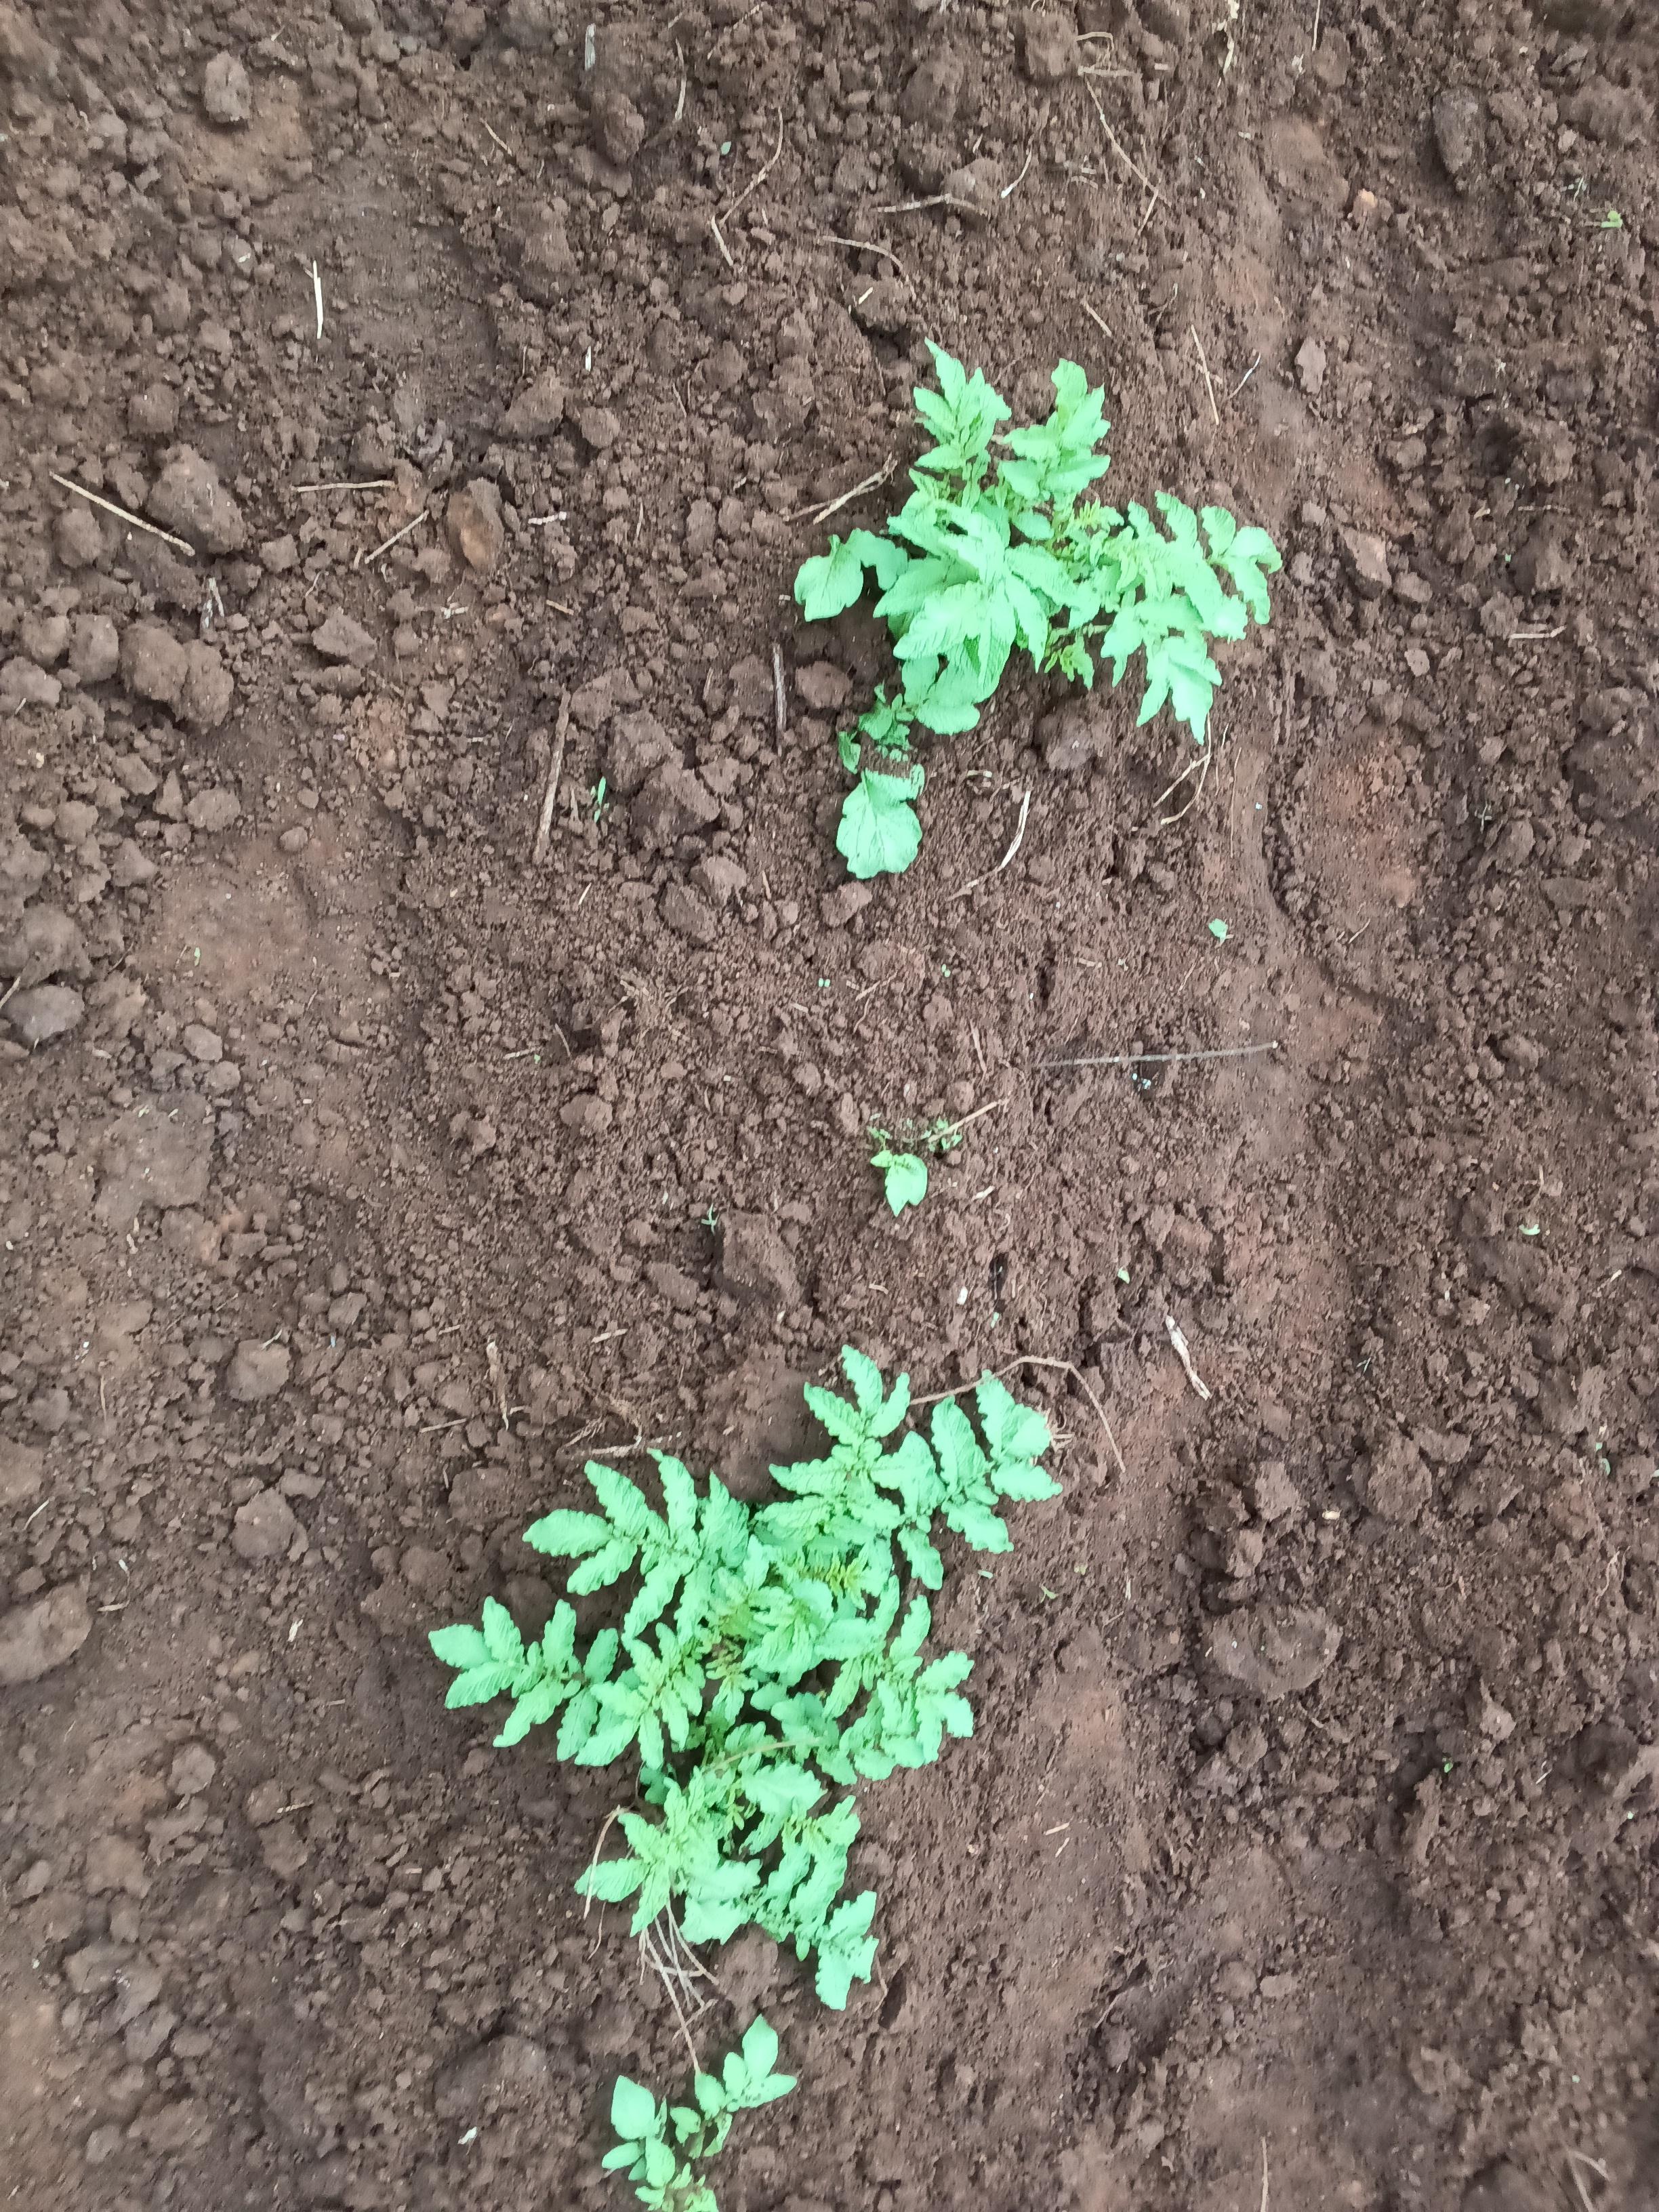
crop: potato
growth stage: sprouting emergence
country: Kenya
